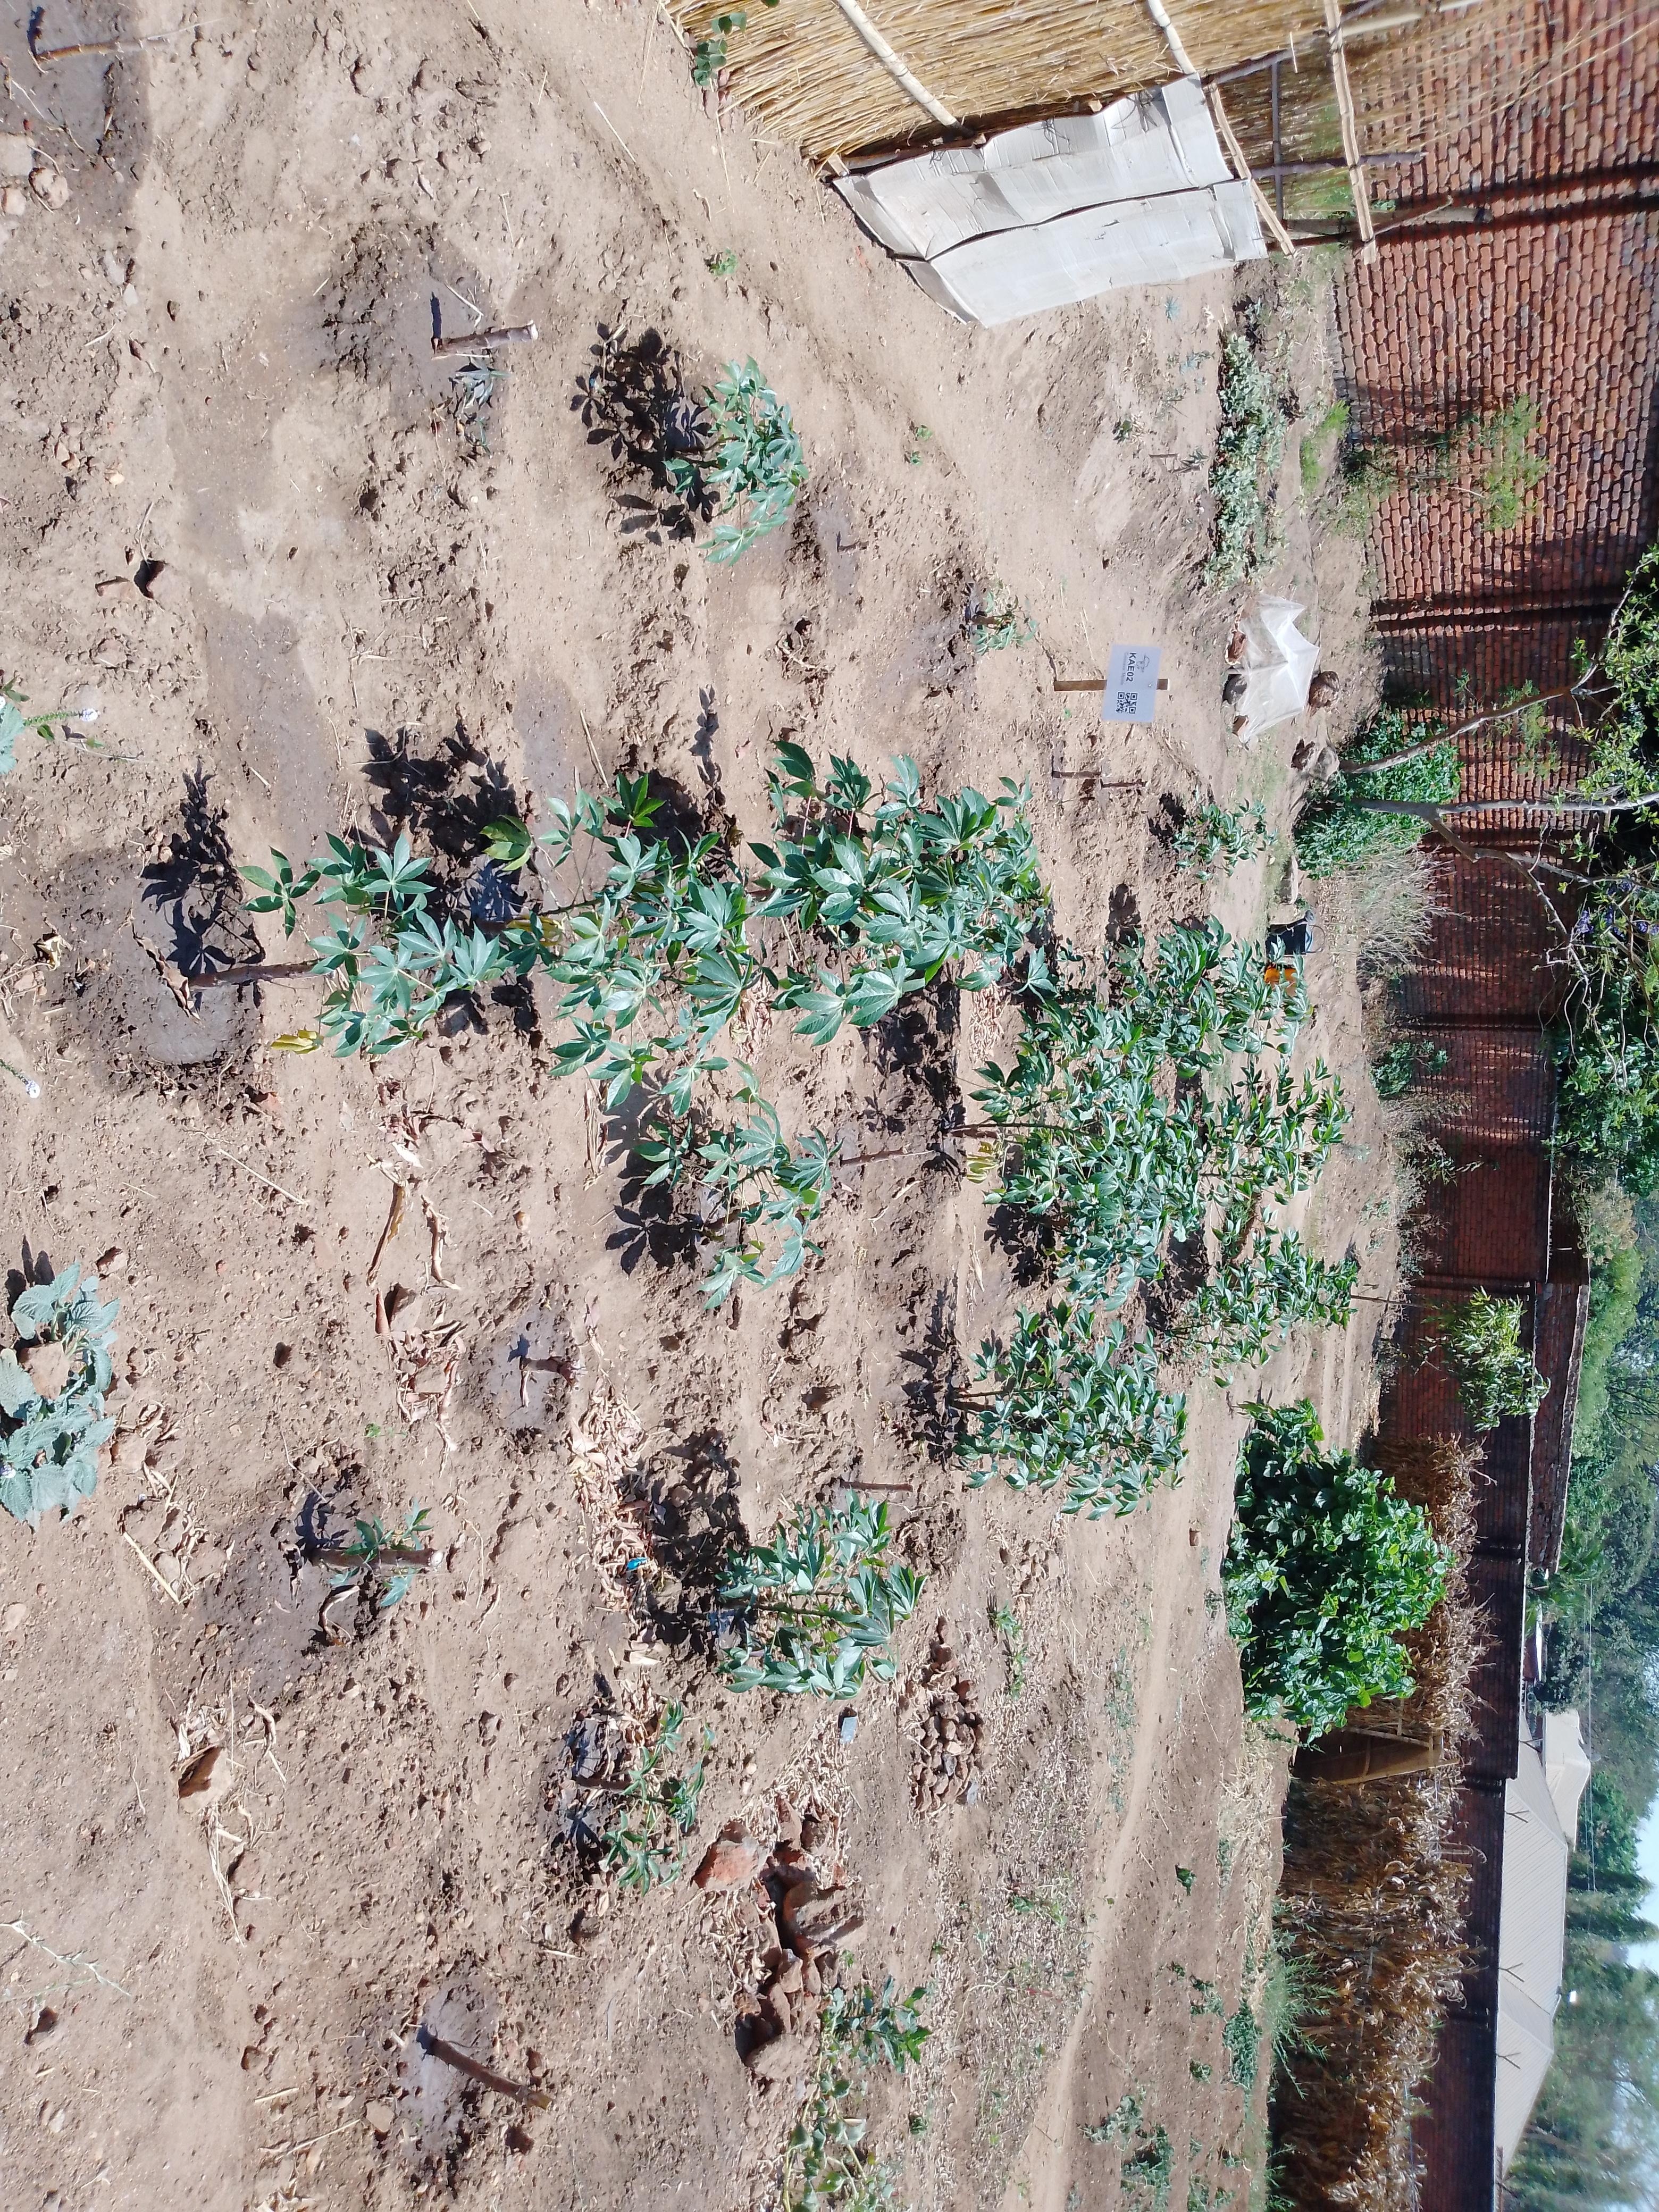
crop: cassava
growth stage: vegetative
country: Malawi
